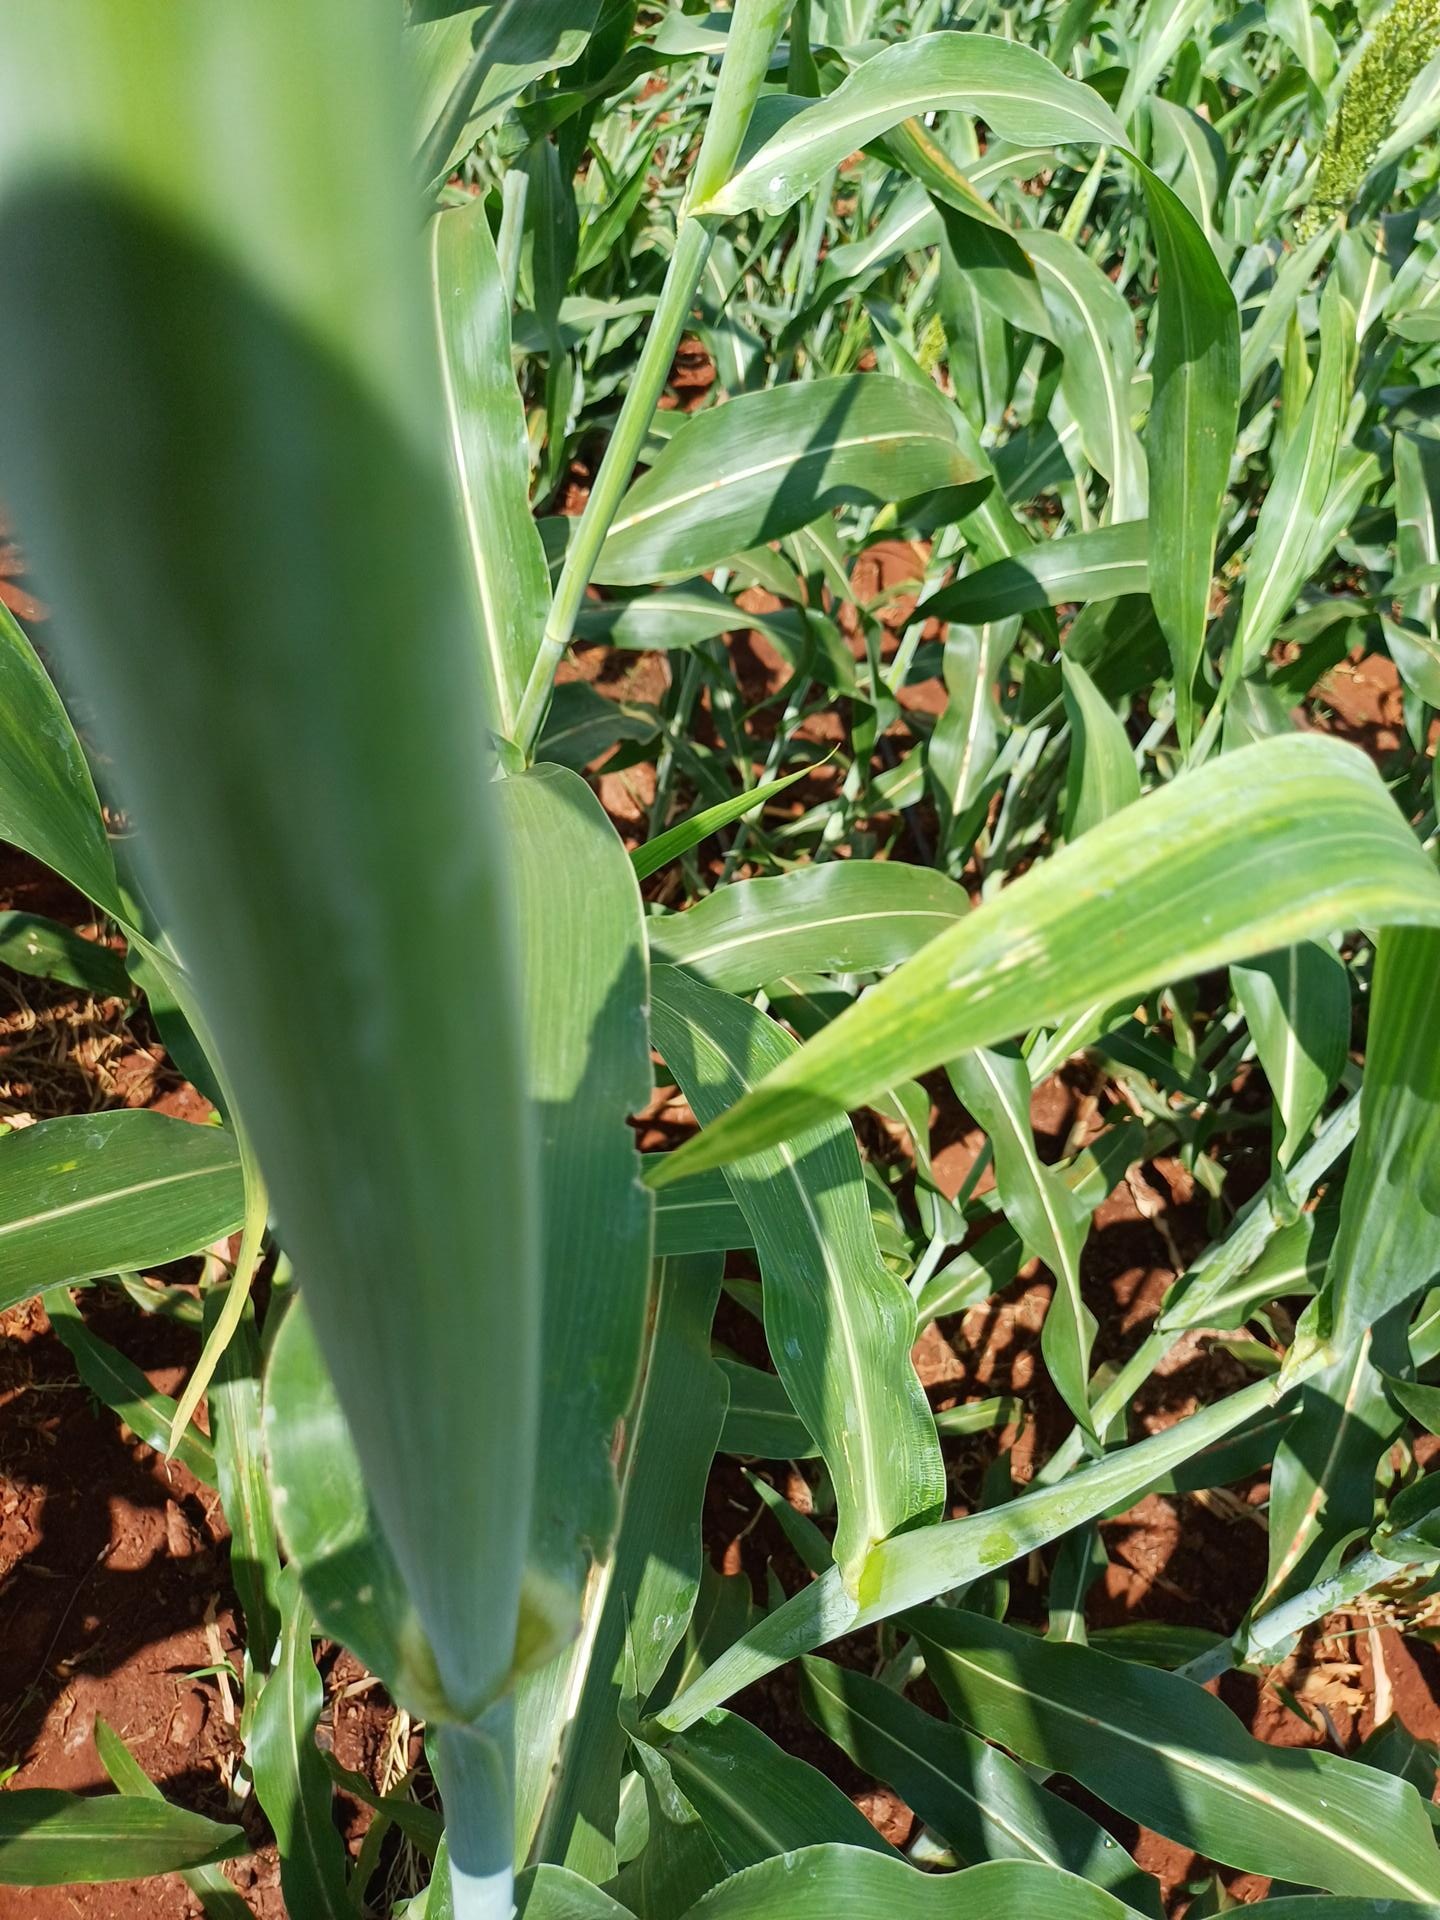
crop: sorghum
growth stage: flowering
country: Kenya
